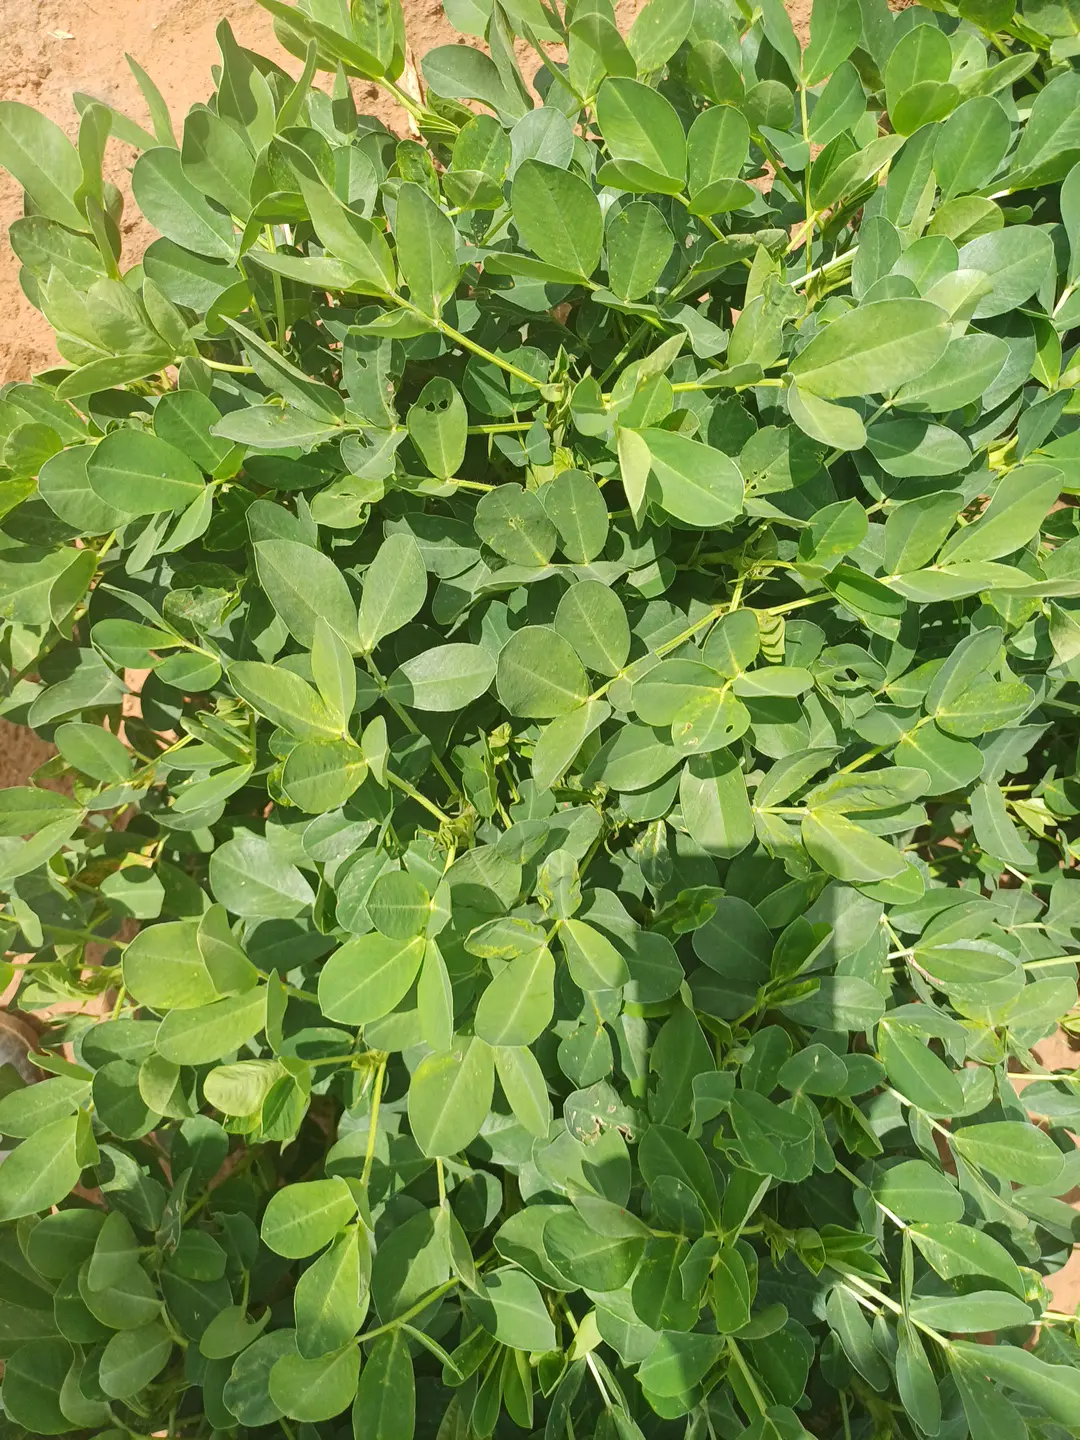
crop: groundnut
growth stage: pegging
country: Kenya
